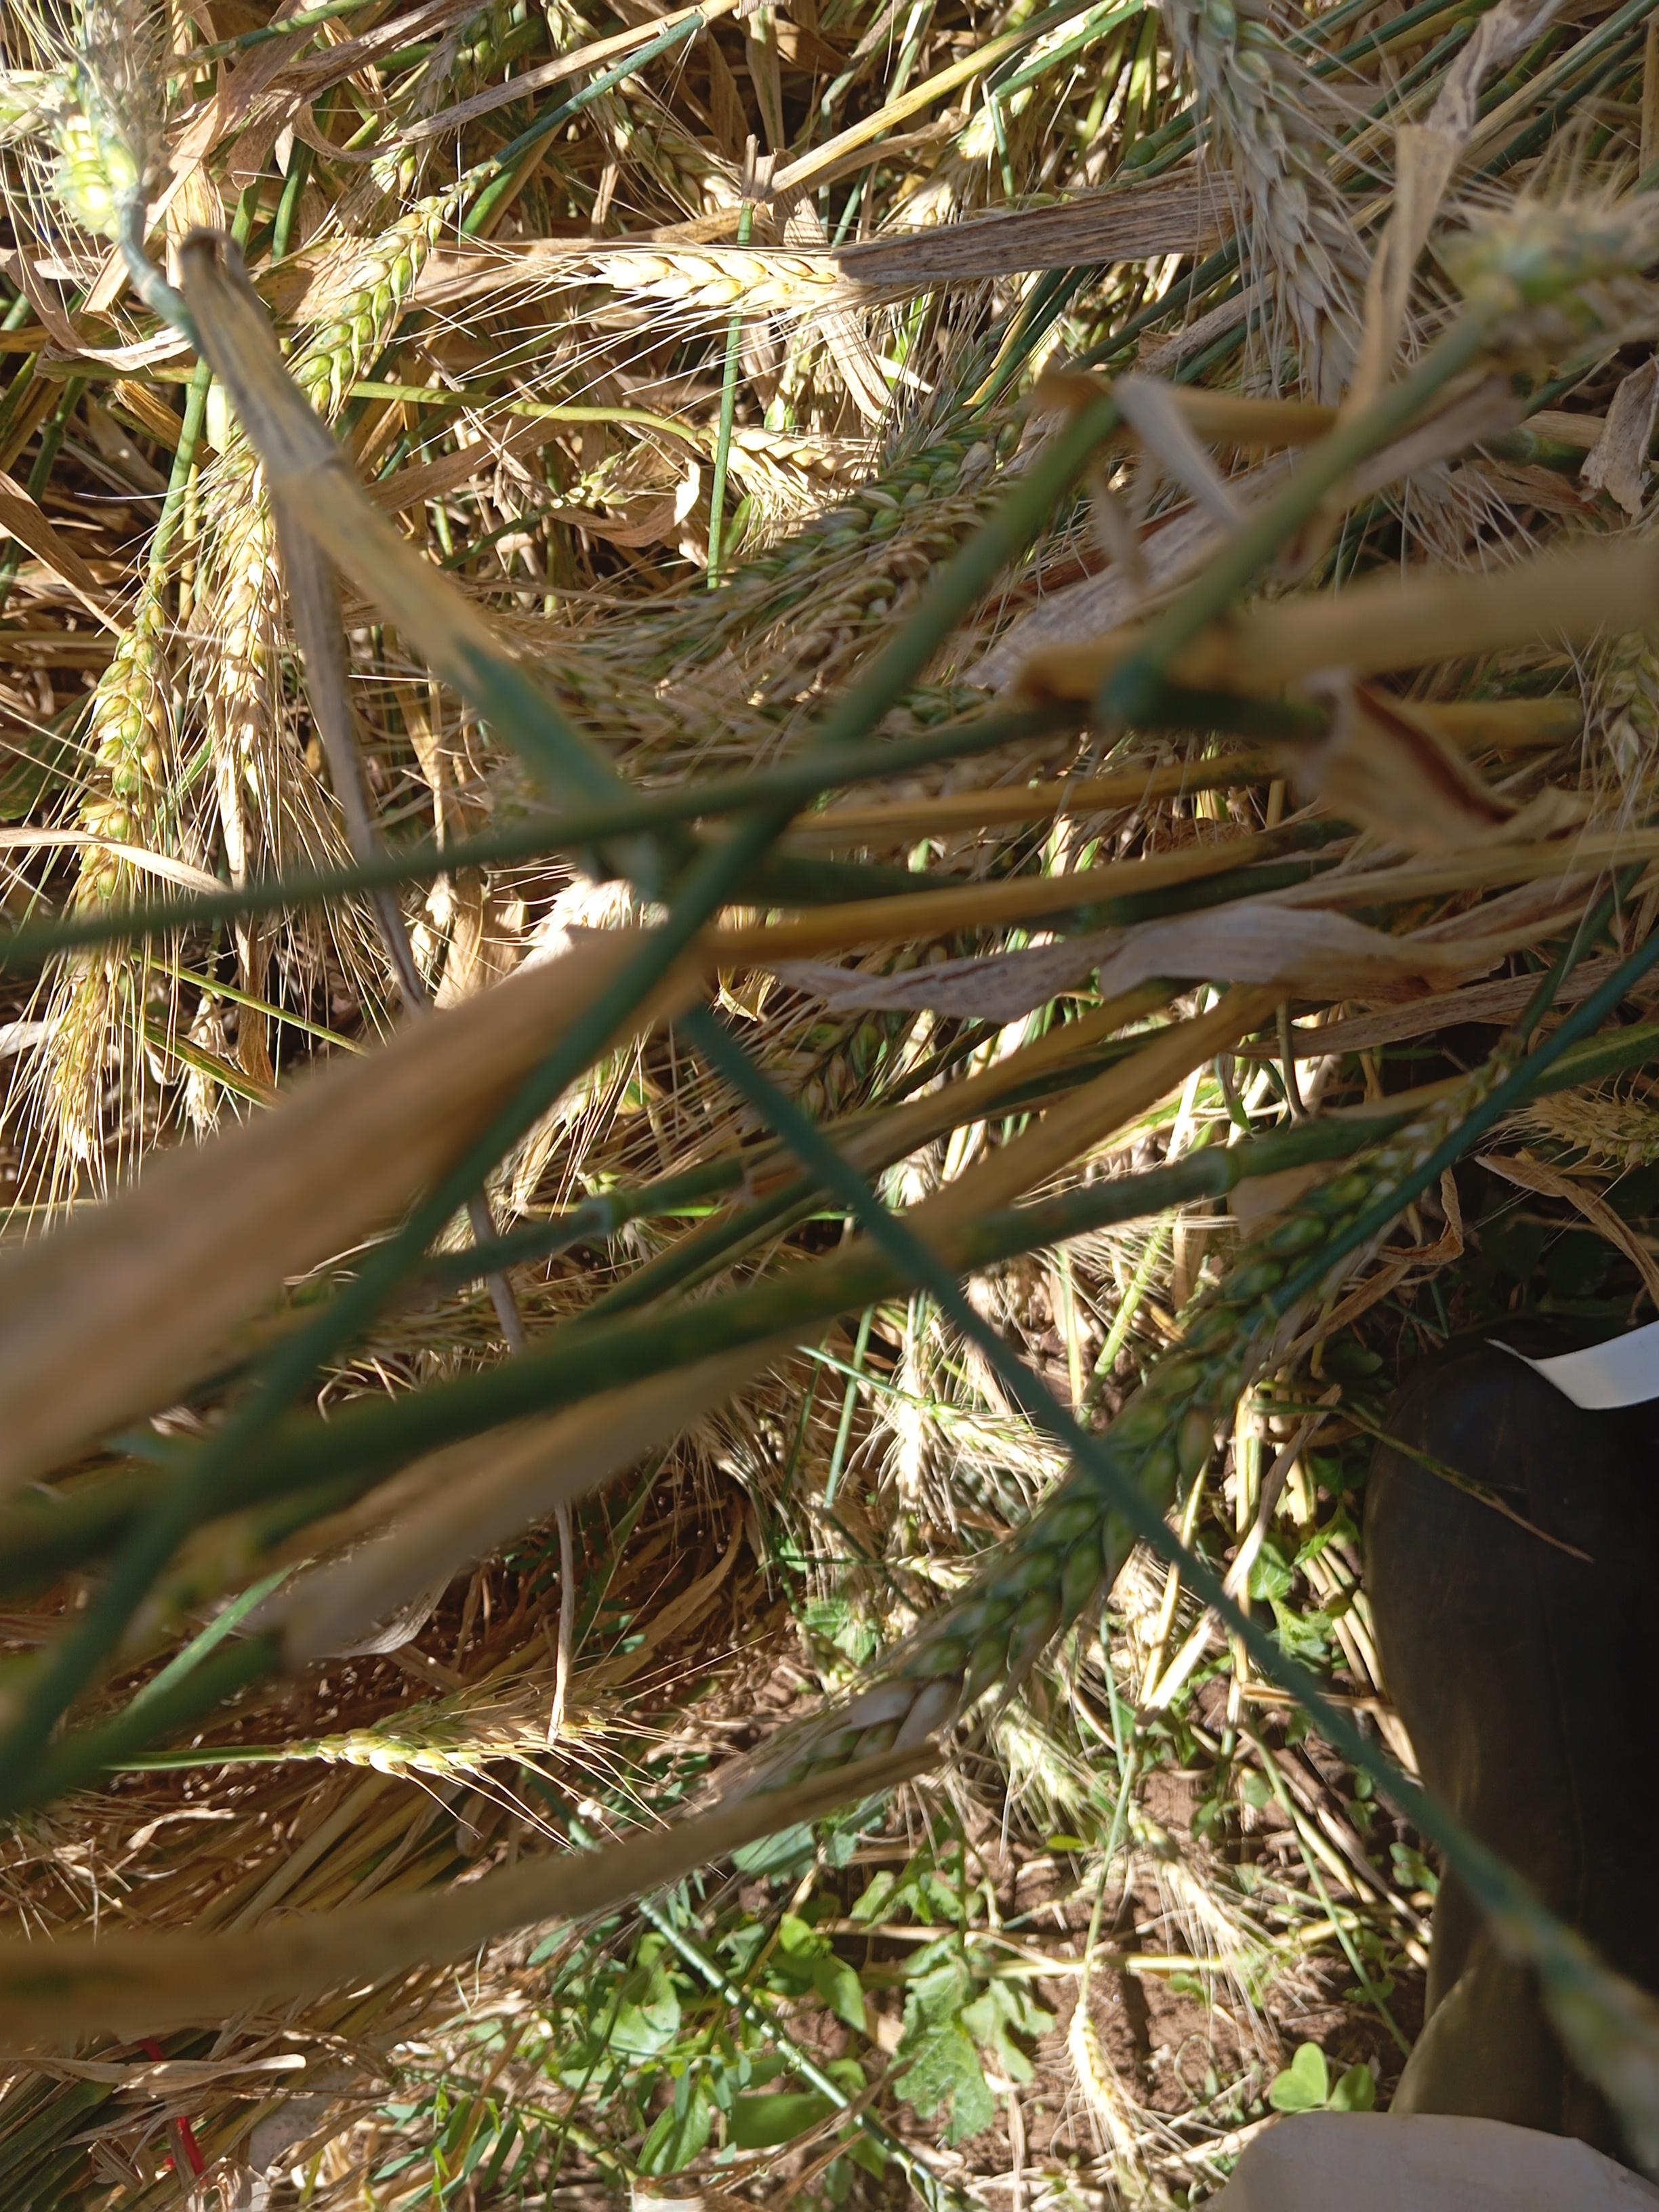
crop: wheat
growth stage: maturity
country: Kenya
